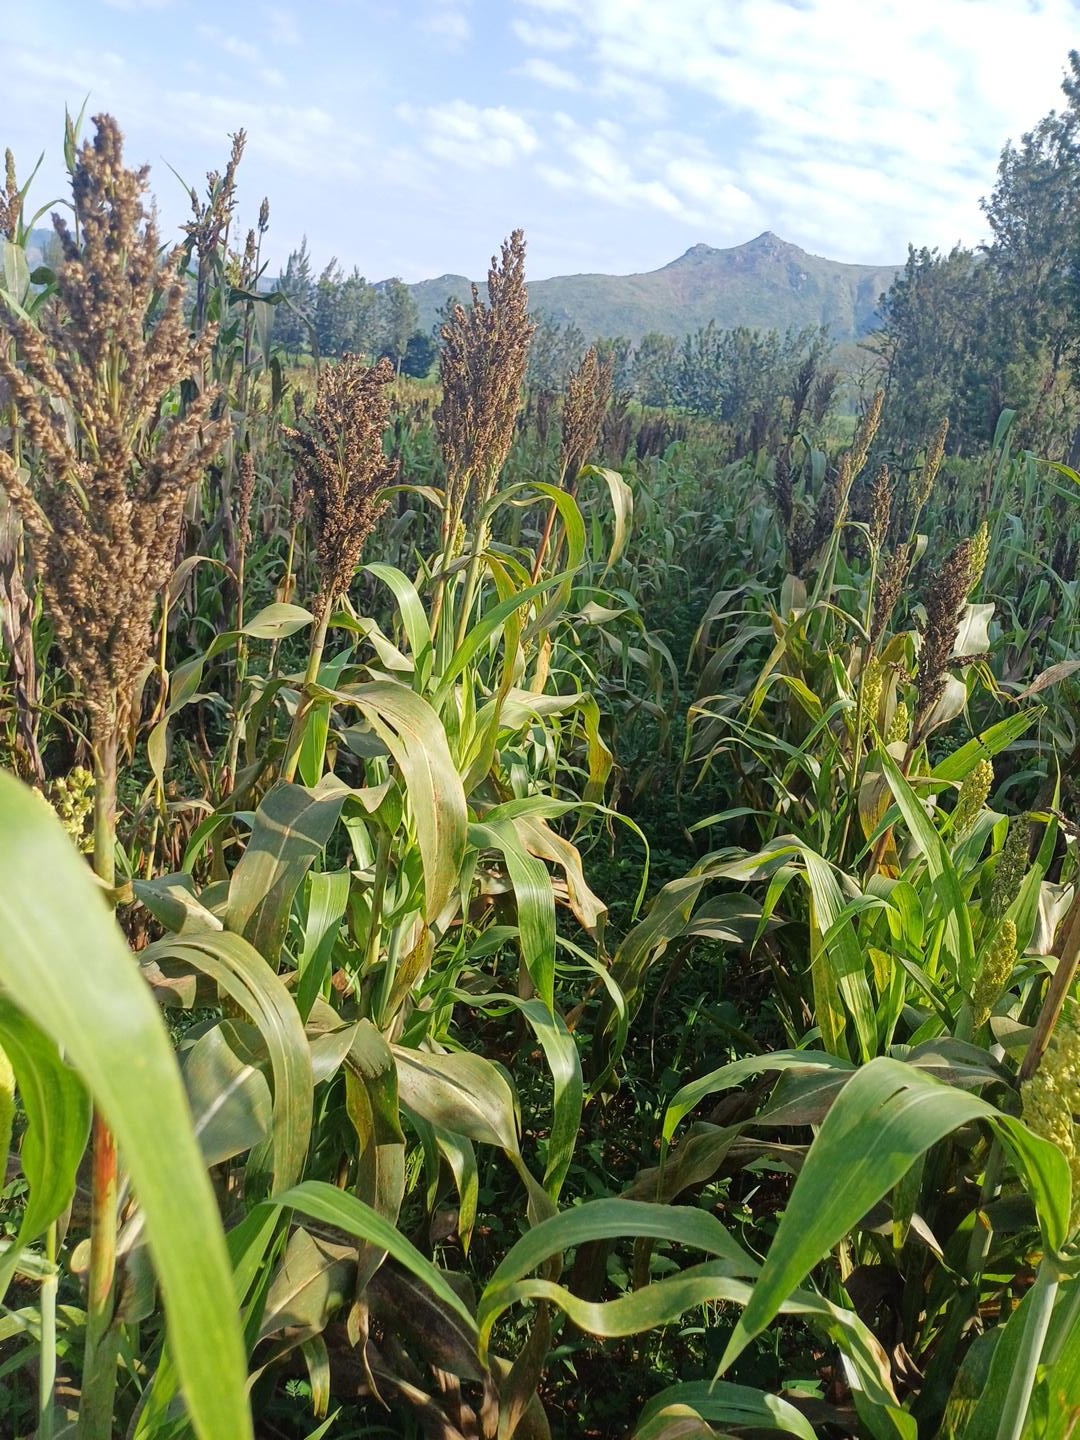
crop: sorghum
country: Kenya
